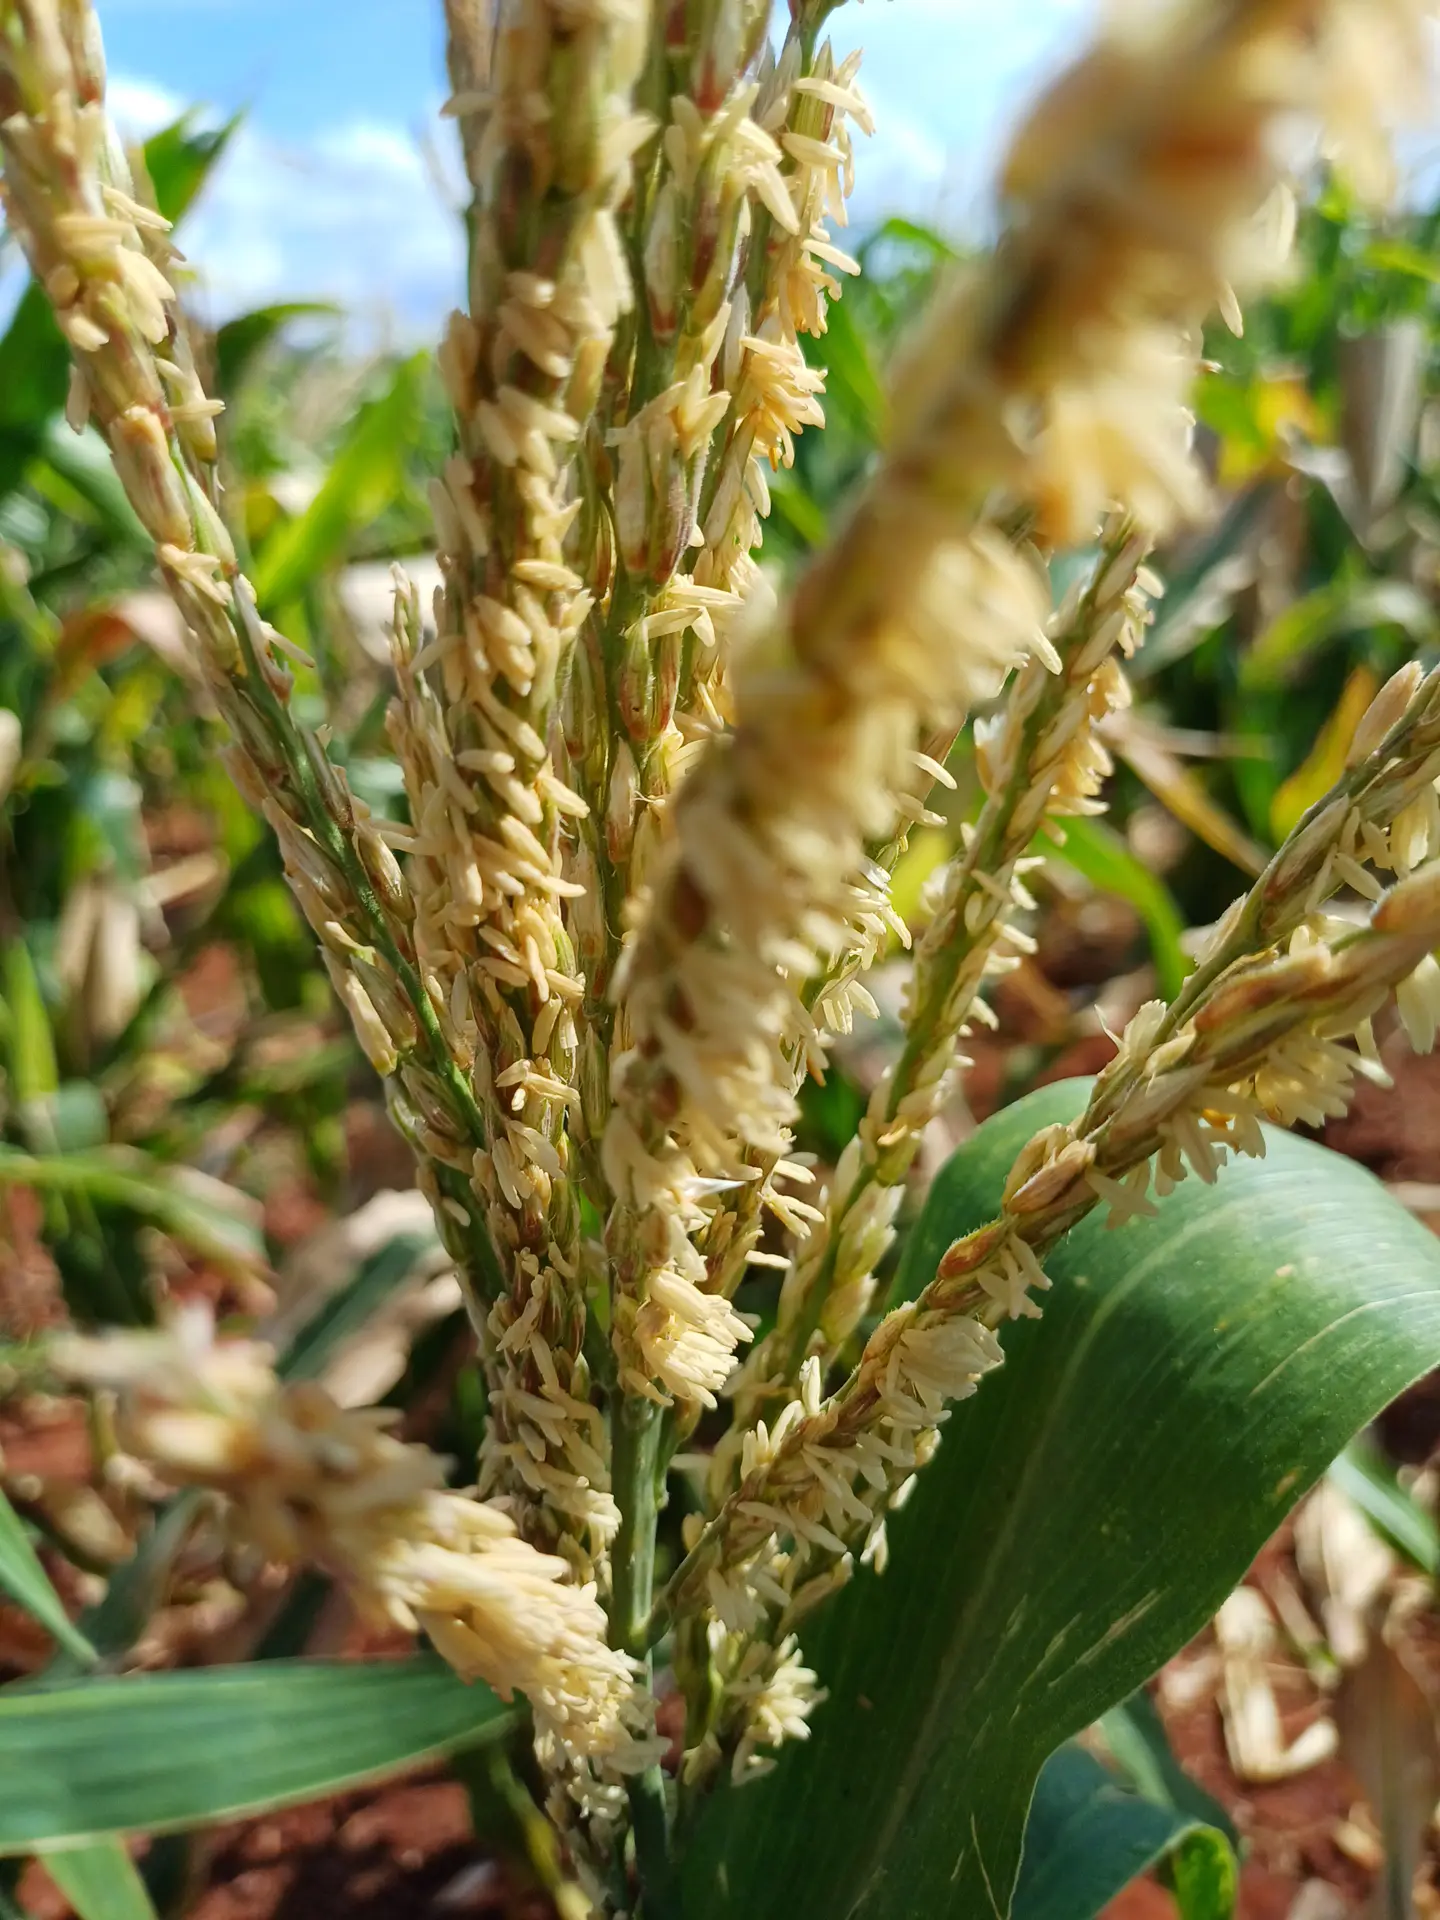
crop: maize
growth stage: flowering
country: Kenya
